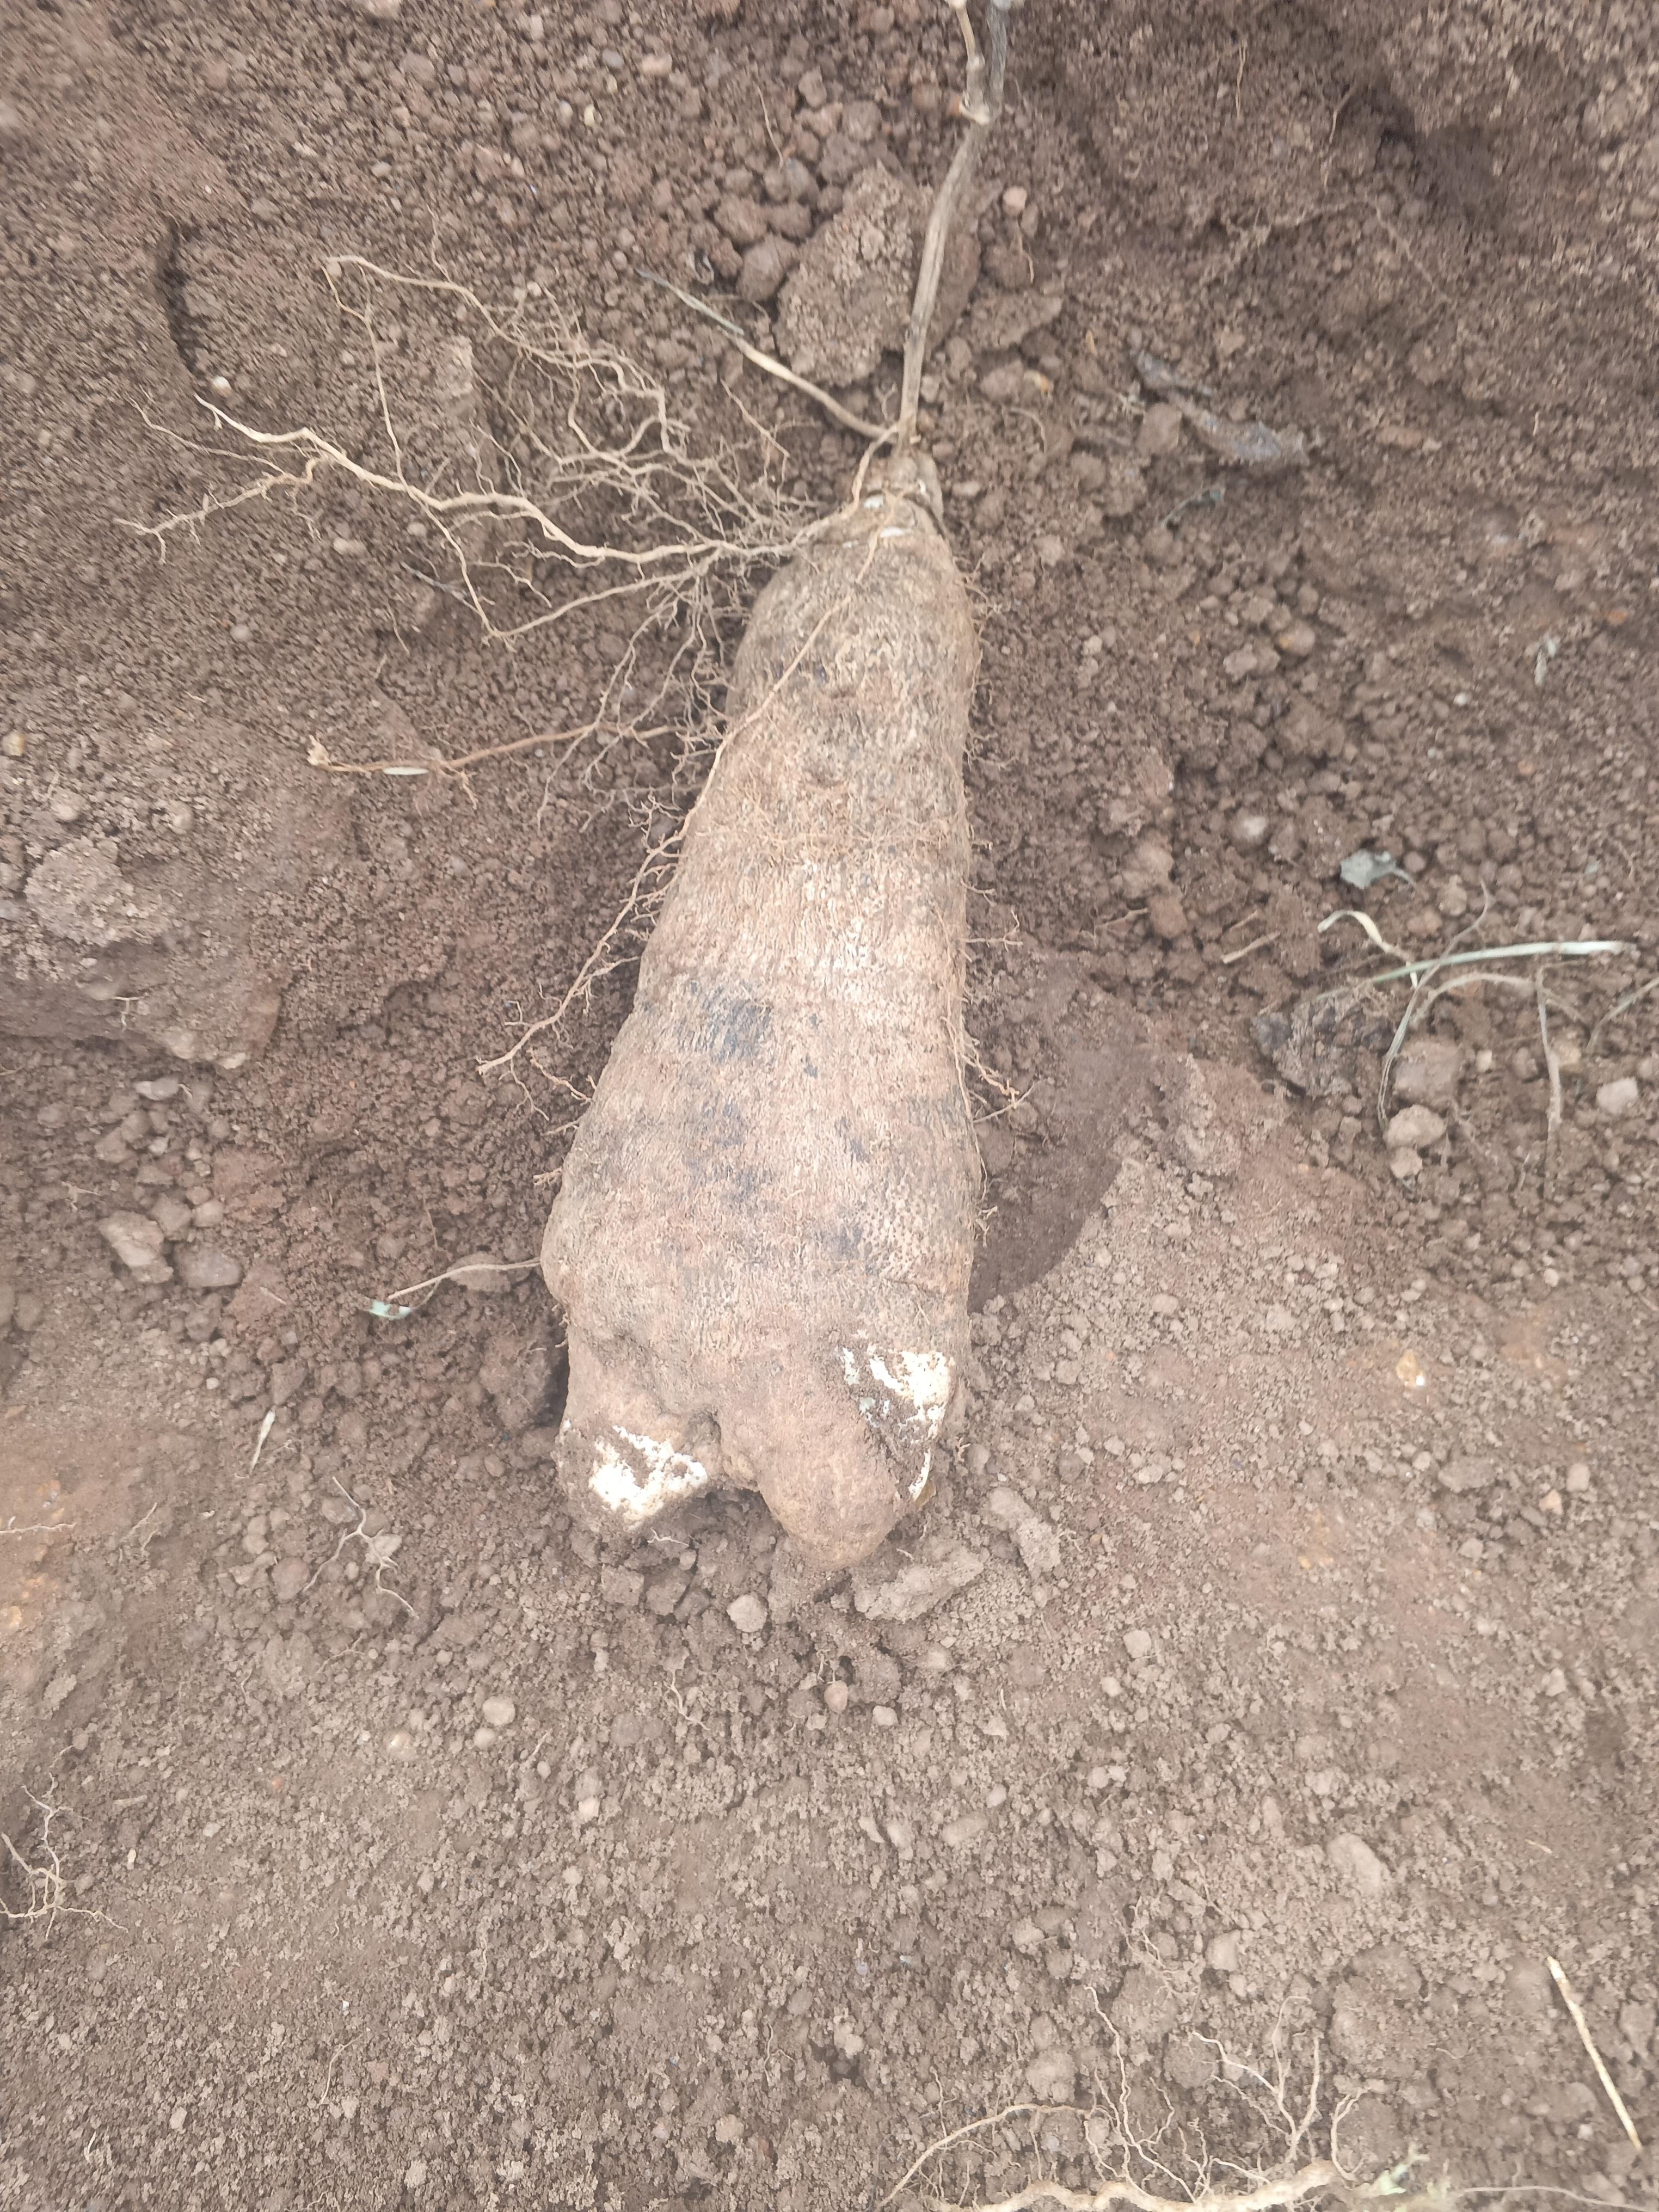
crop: yam
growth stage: harvest
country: Nigeria
